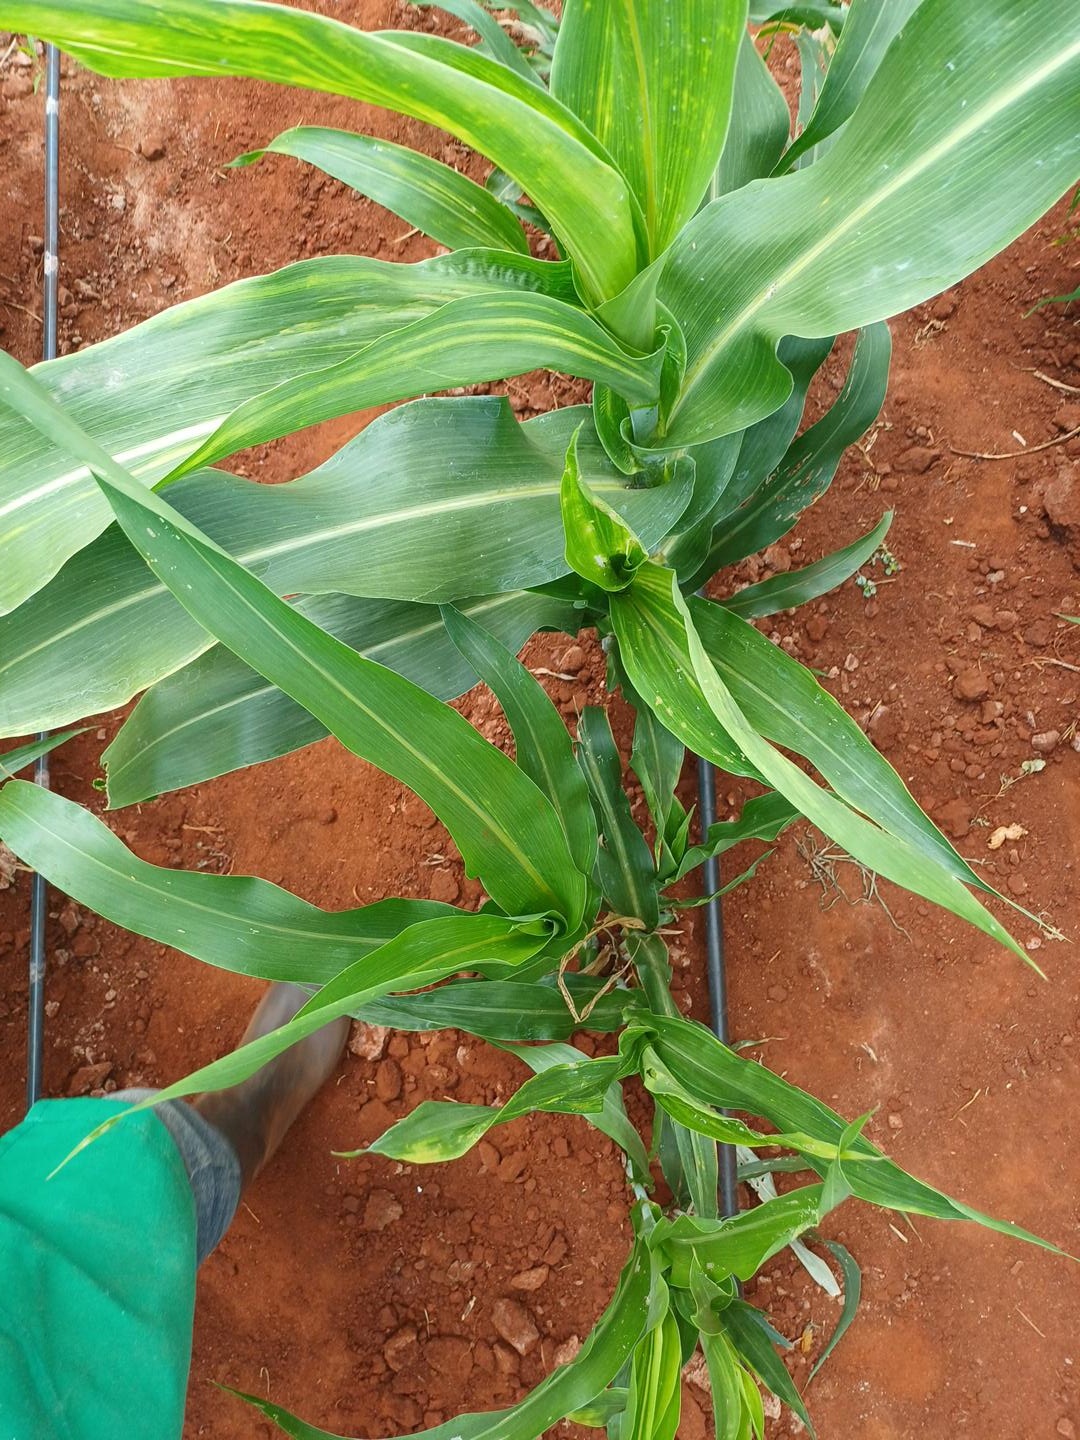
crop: sorghum
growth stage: vegetative
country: Kenya
